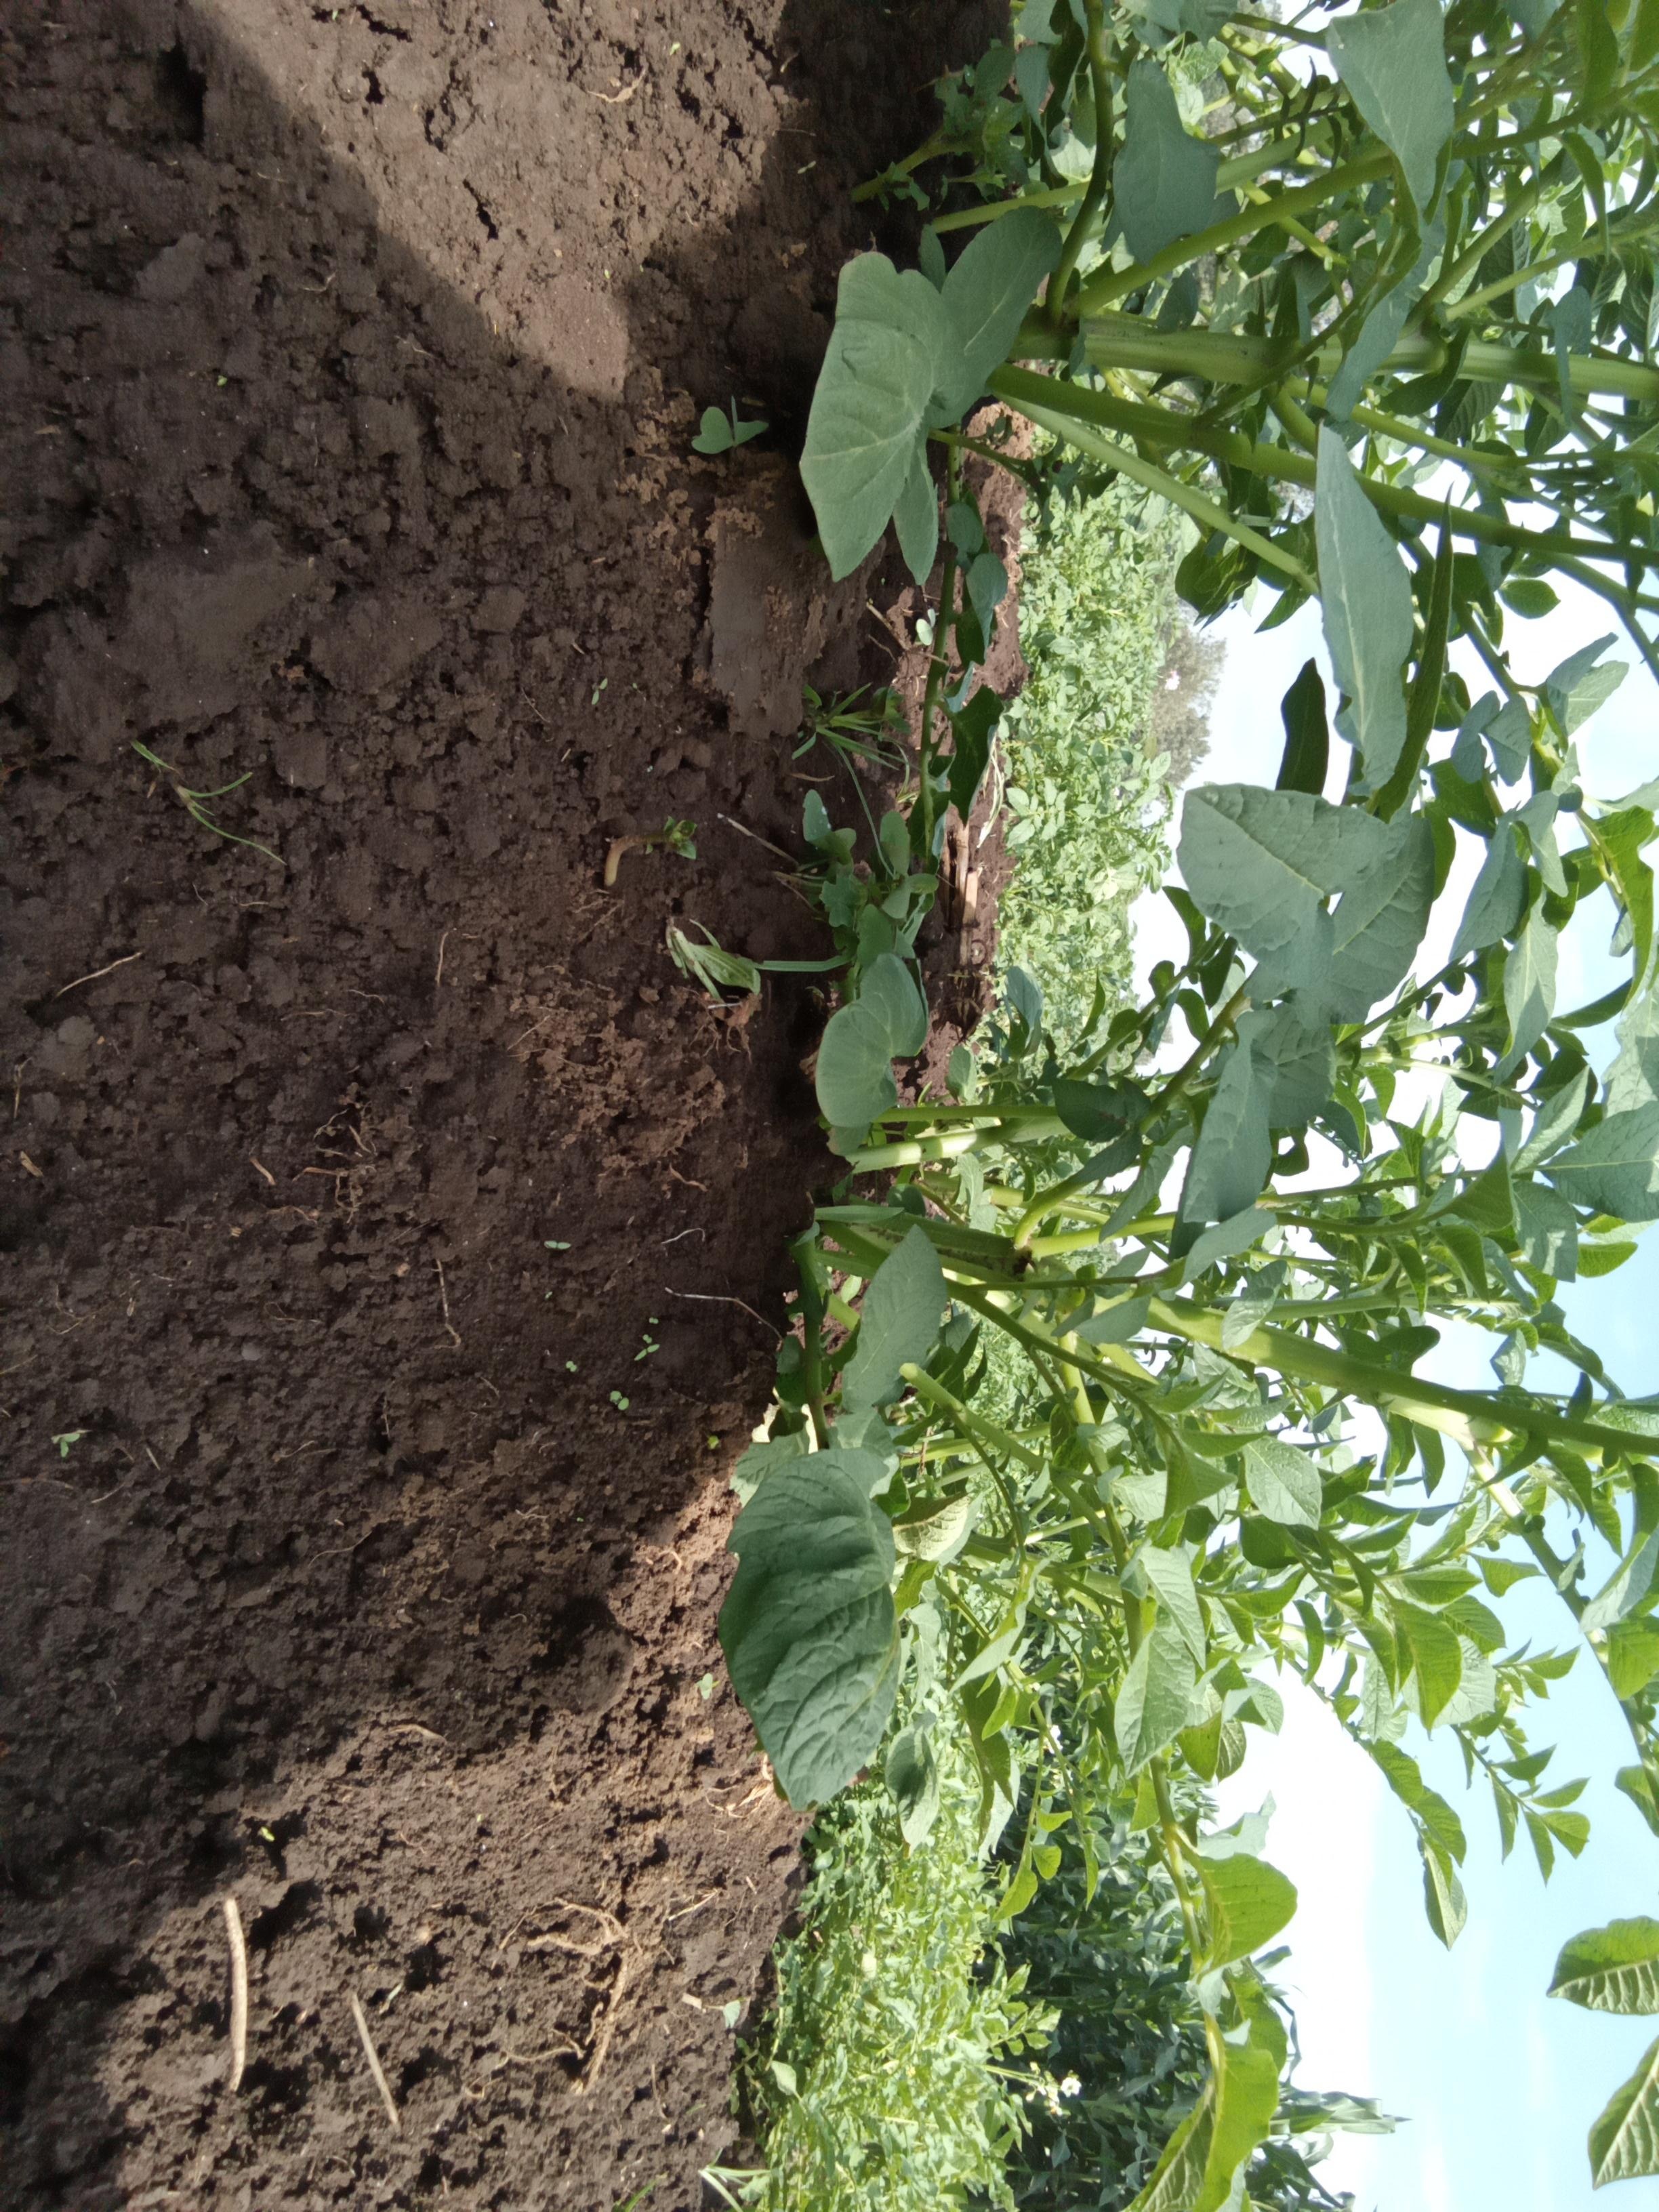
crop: potato
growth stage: vegetative
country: Kenya
